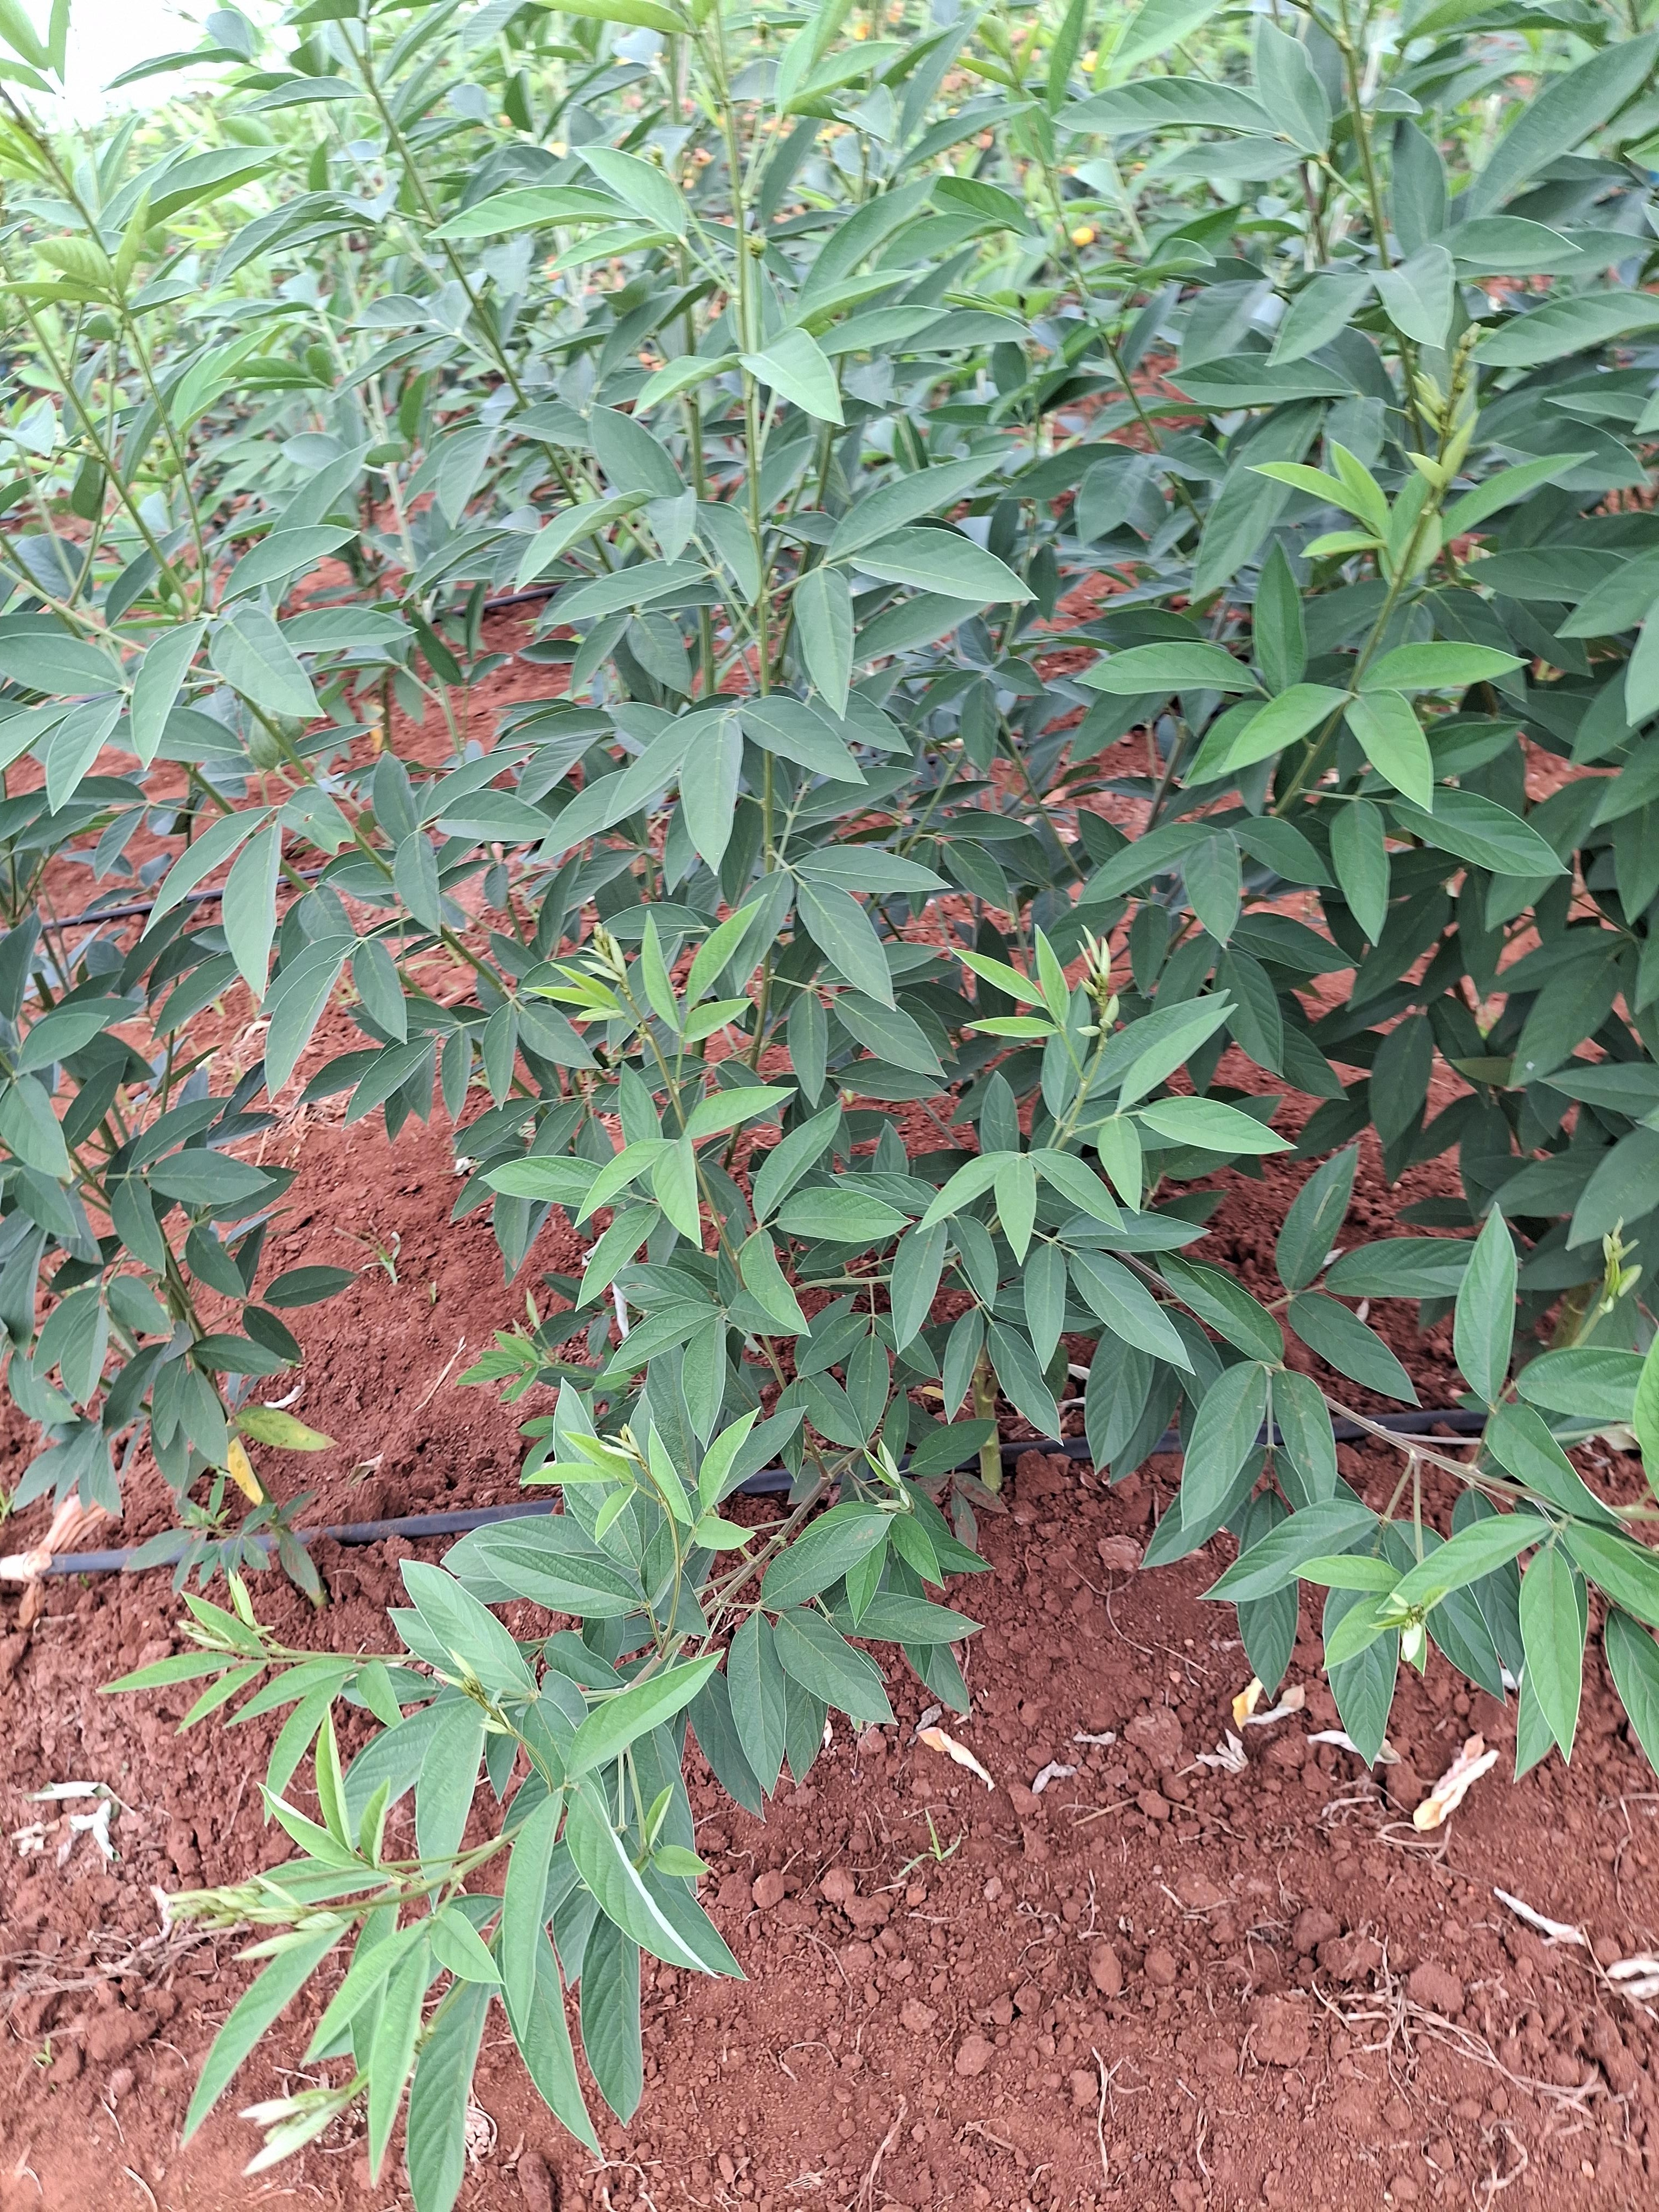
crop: pigeonpea
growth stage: vegetative
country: Kenya
